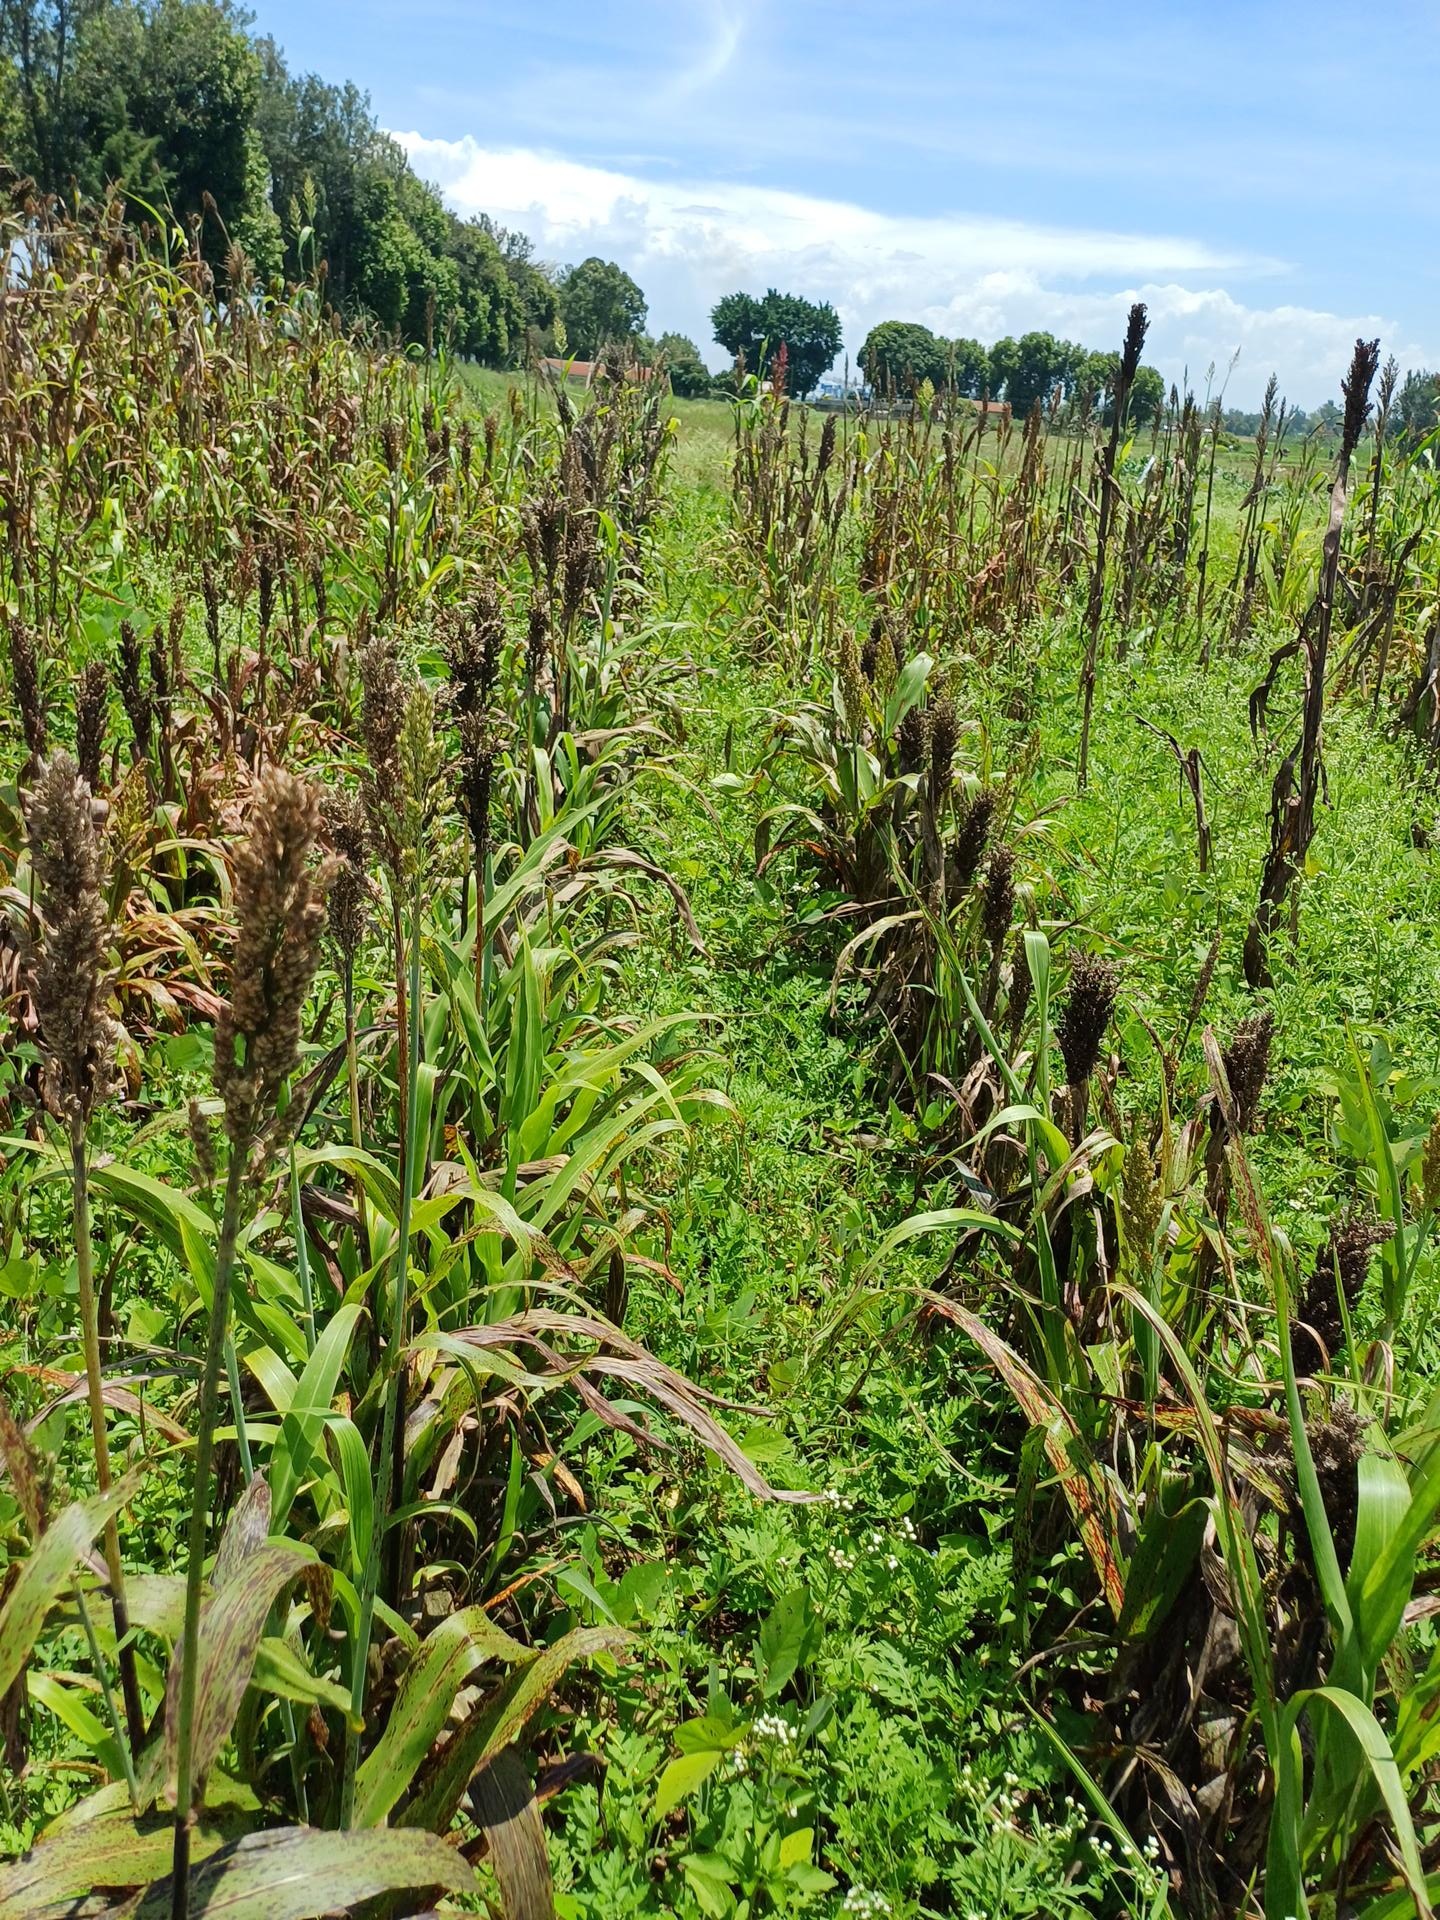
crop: sorghum
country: Kenya
